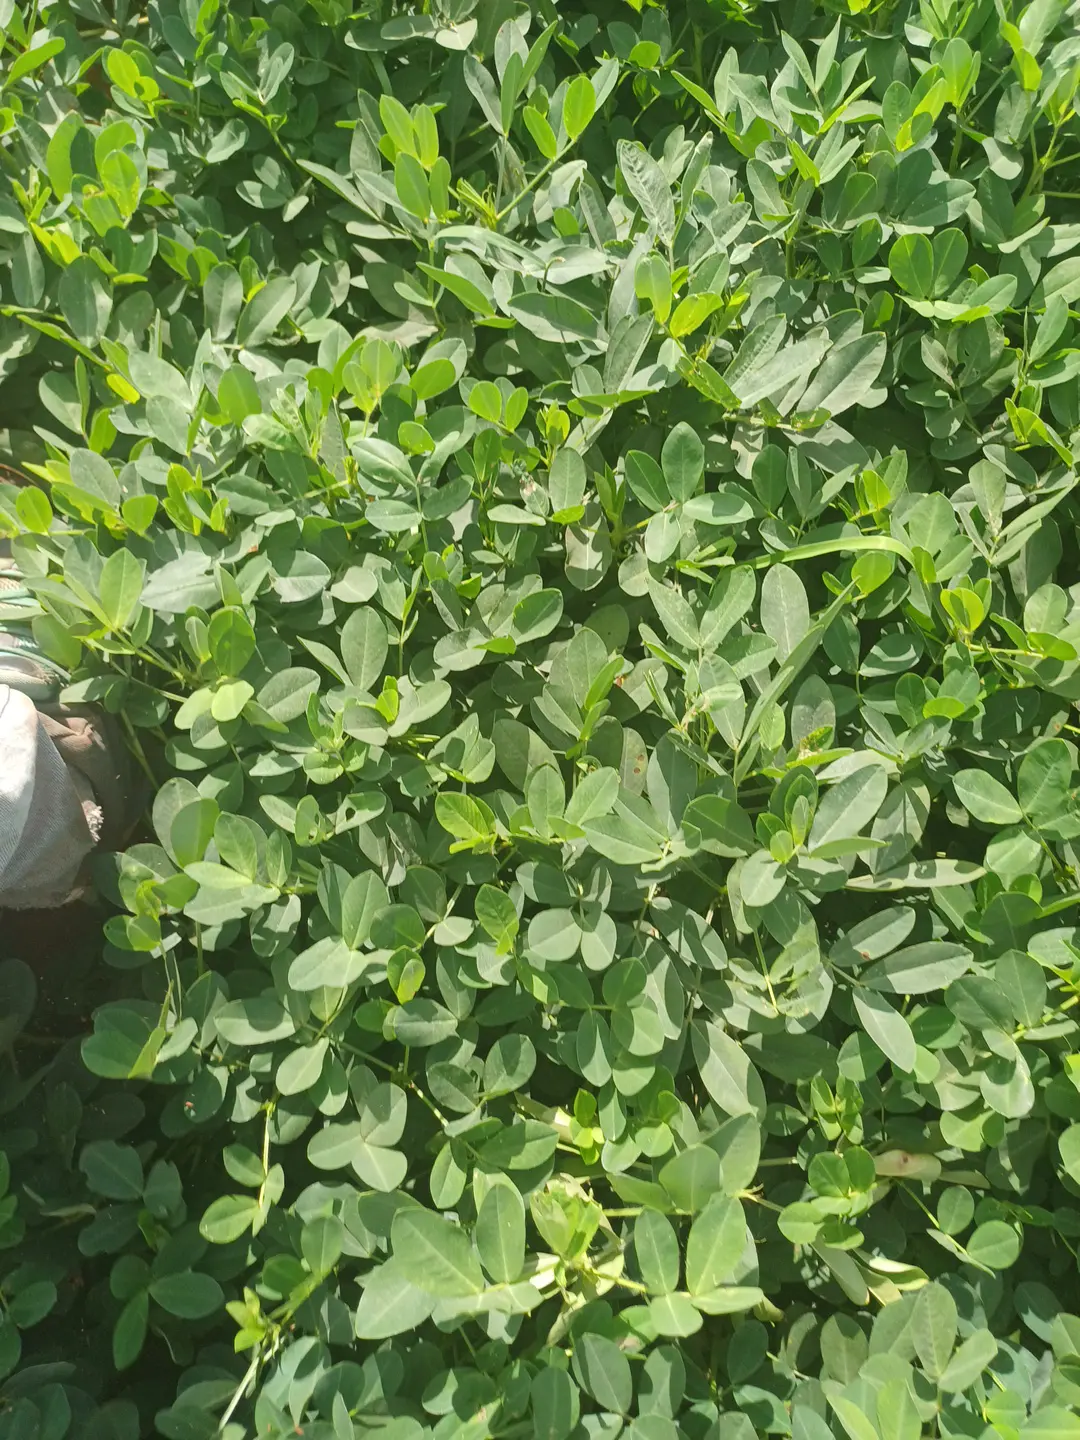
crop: groundnut
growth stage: pegging
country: Kenya
